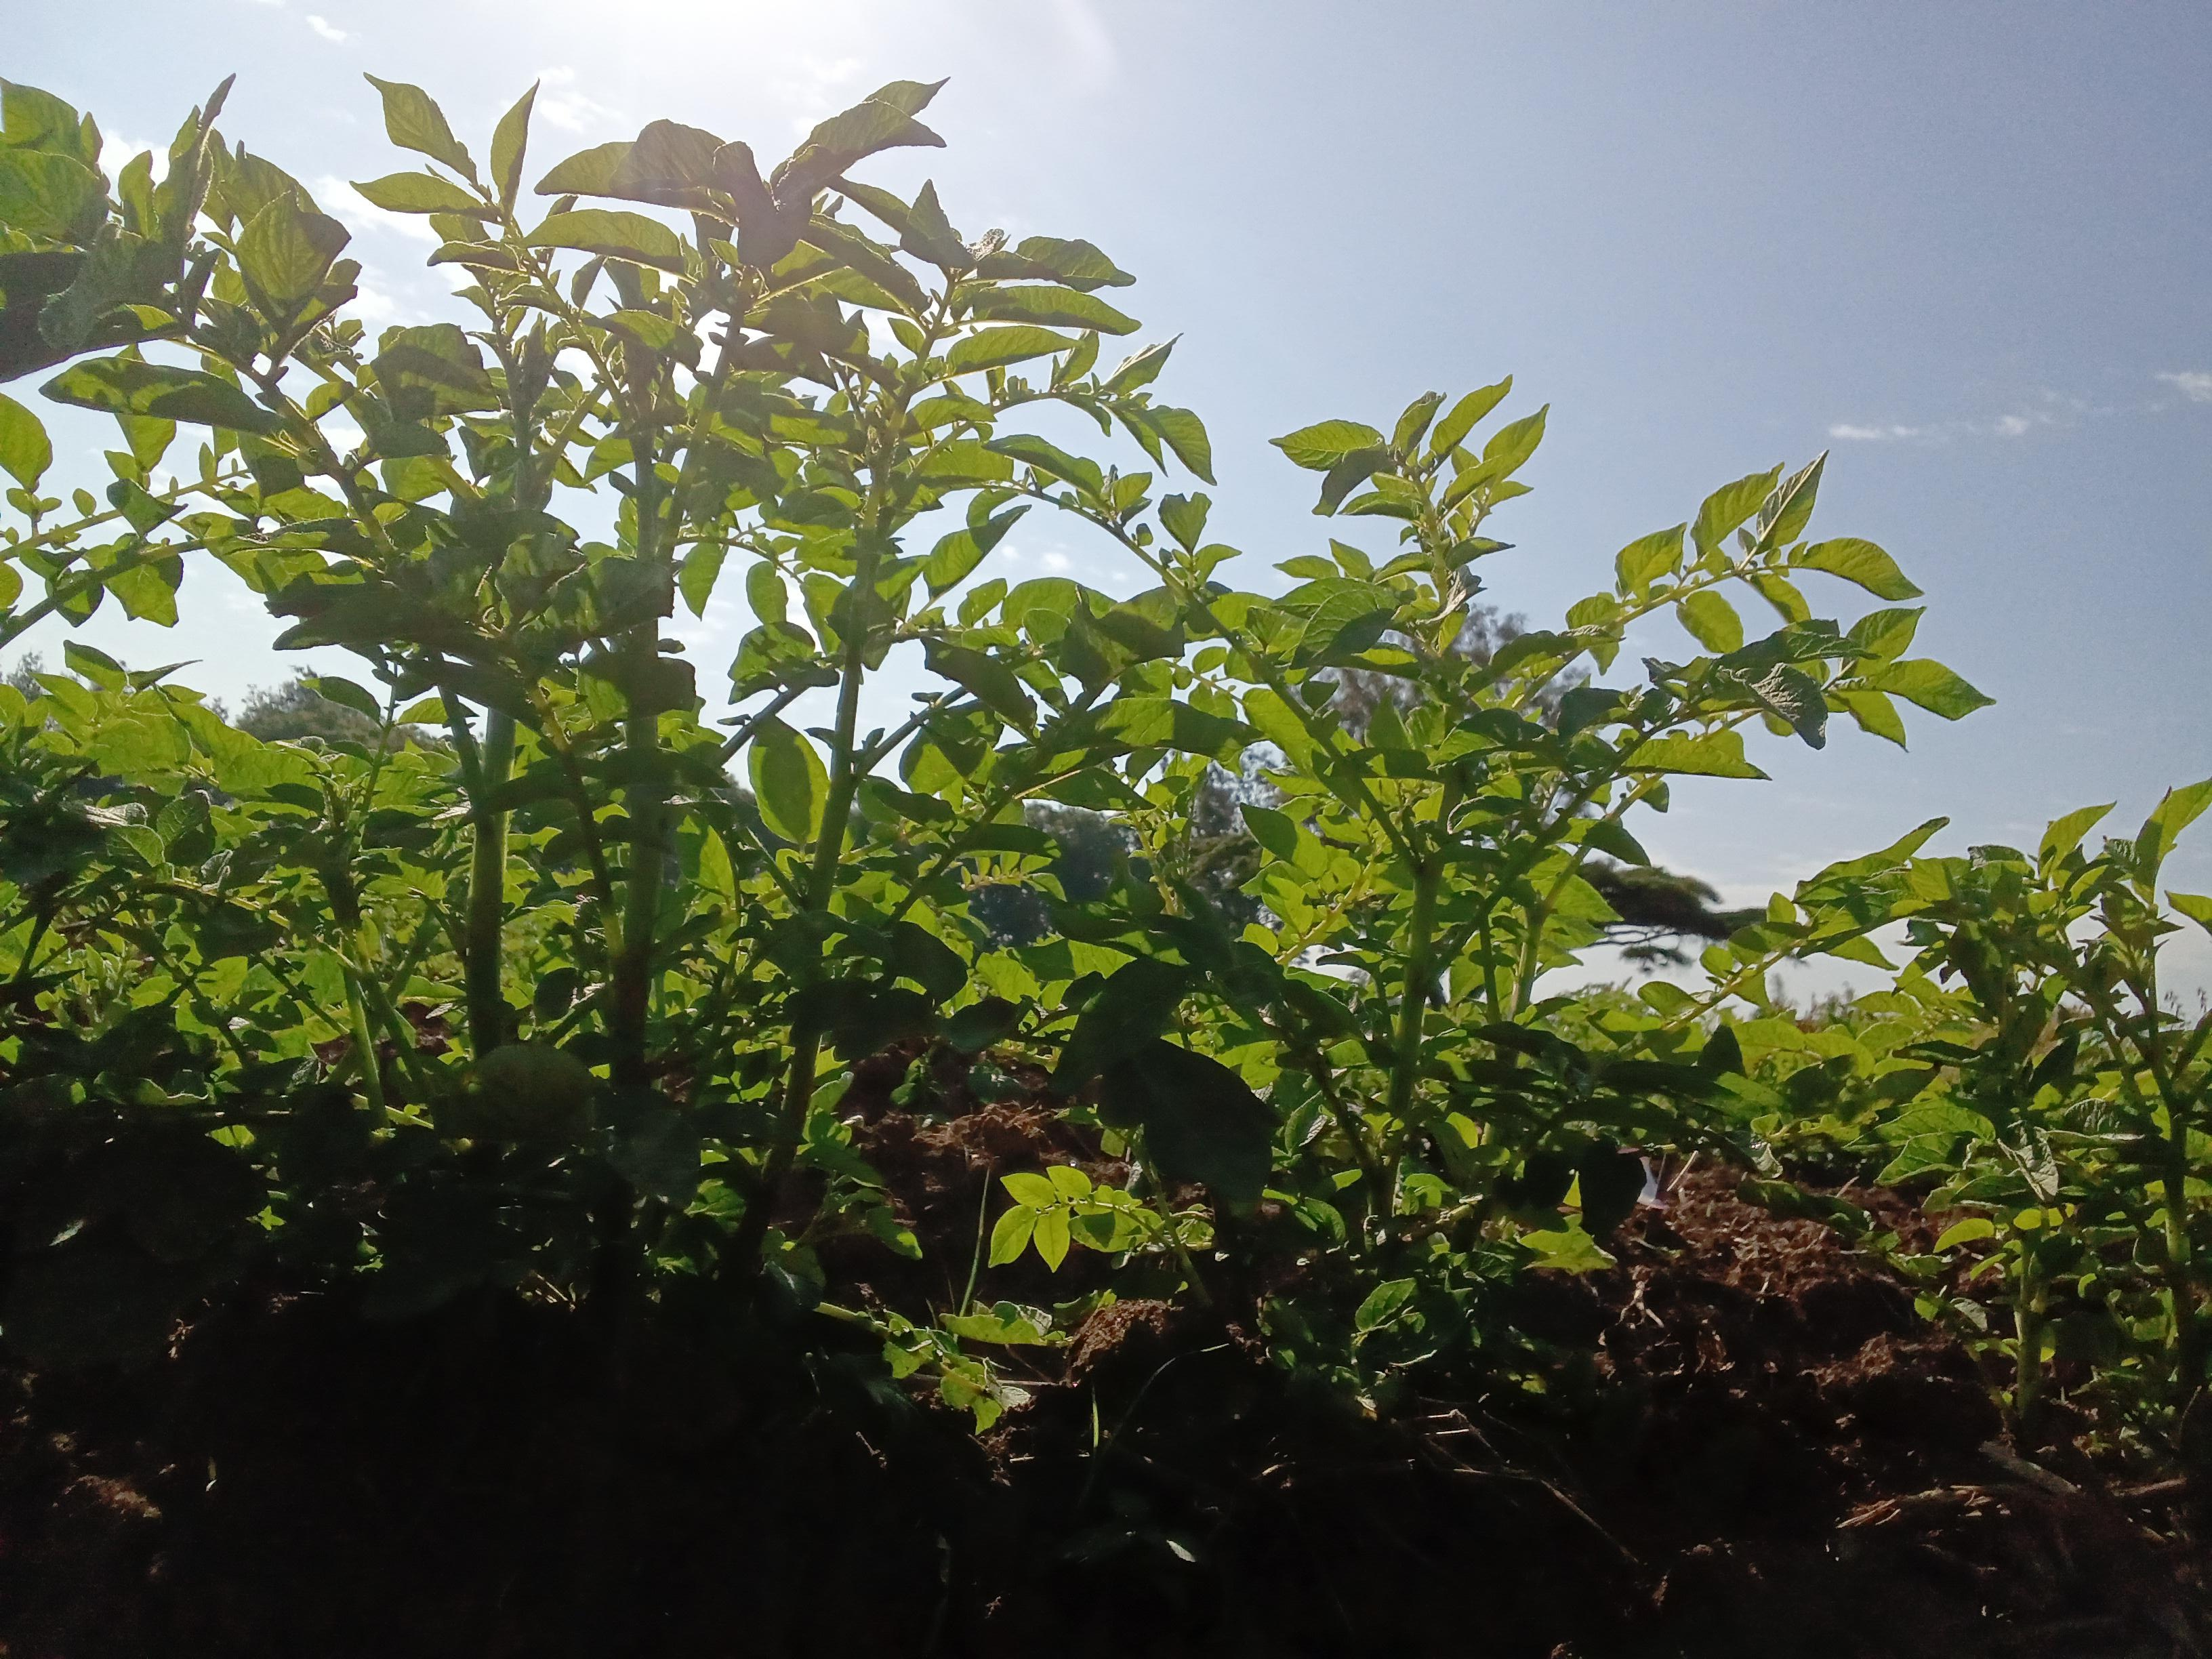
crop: potato
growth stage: vegetative
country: Kenya
